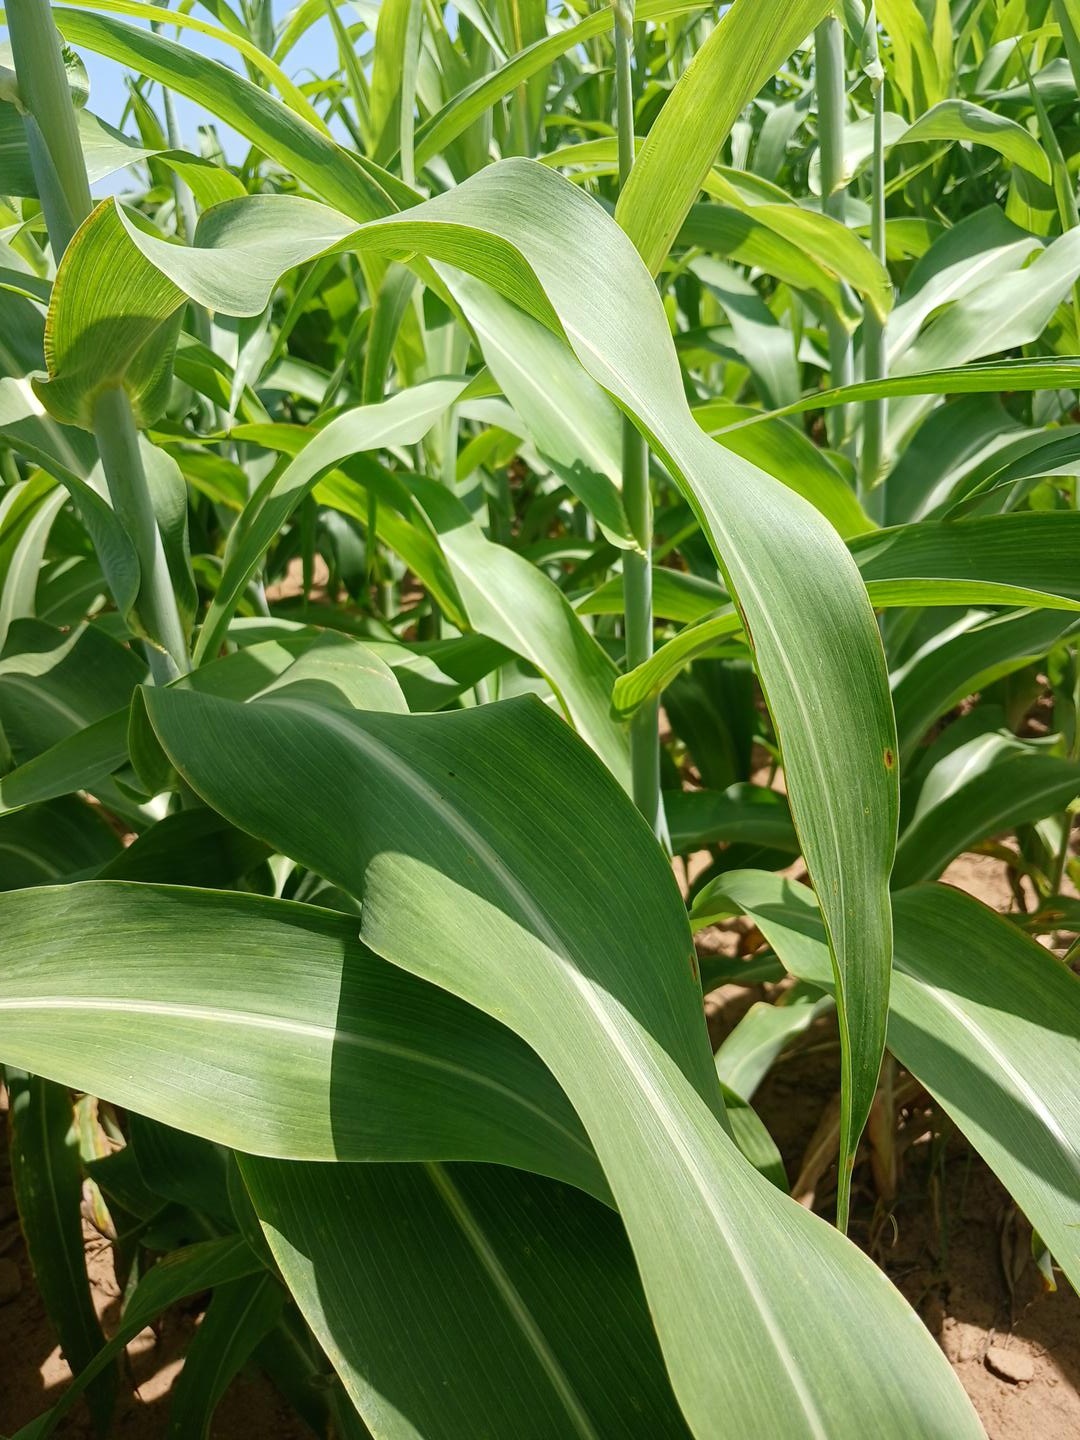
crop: sorghum
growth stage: vegetative
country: Senegal
